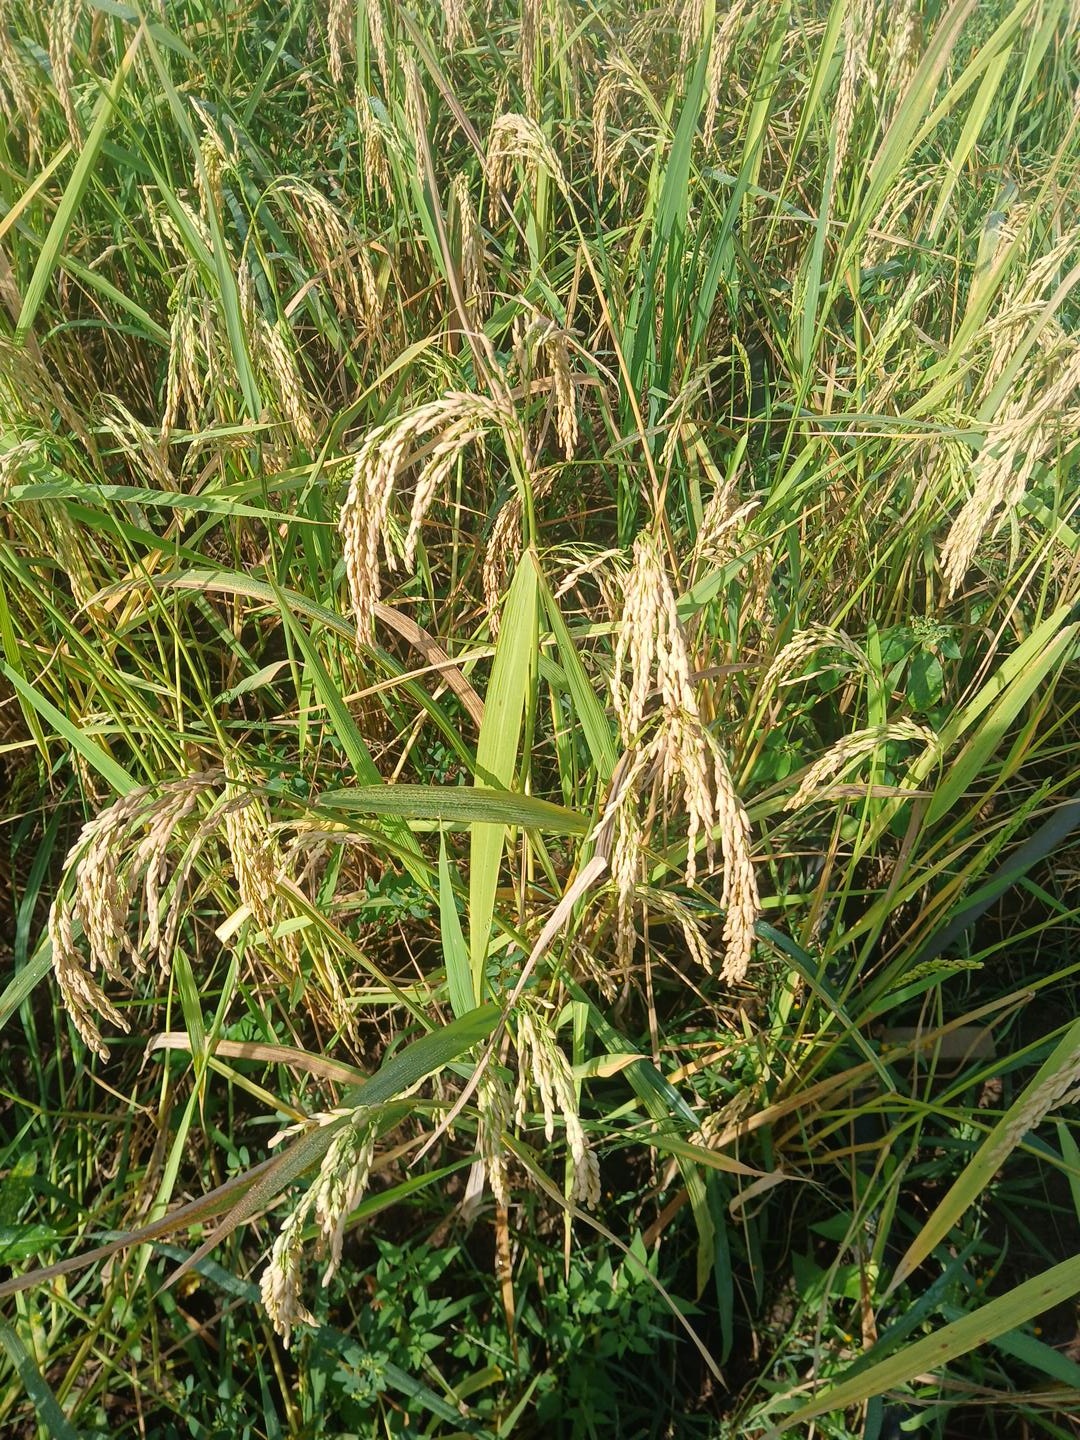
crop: rice
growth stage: ripening
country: Côte d'Ivoire
